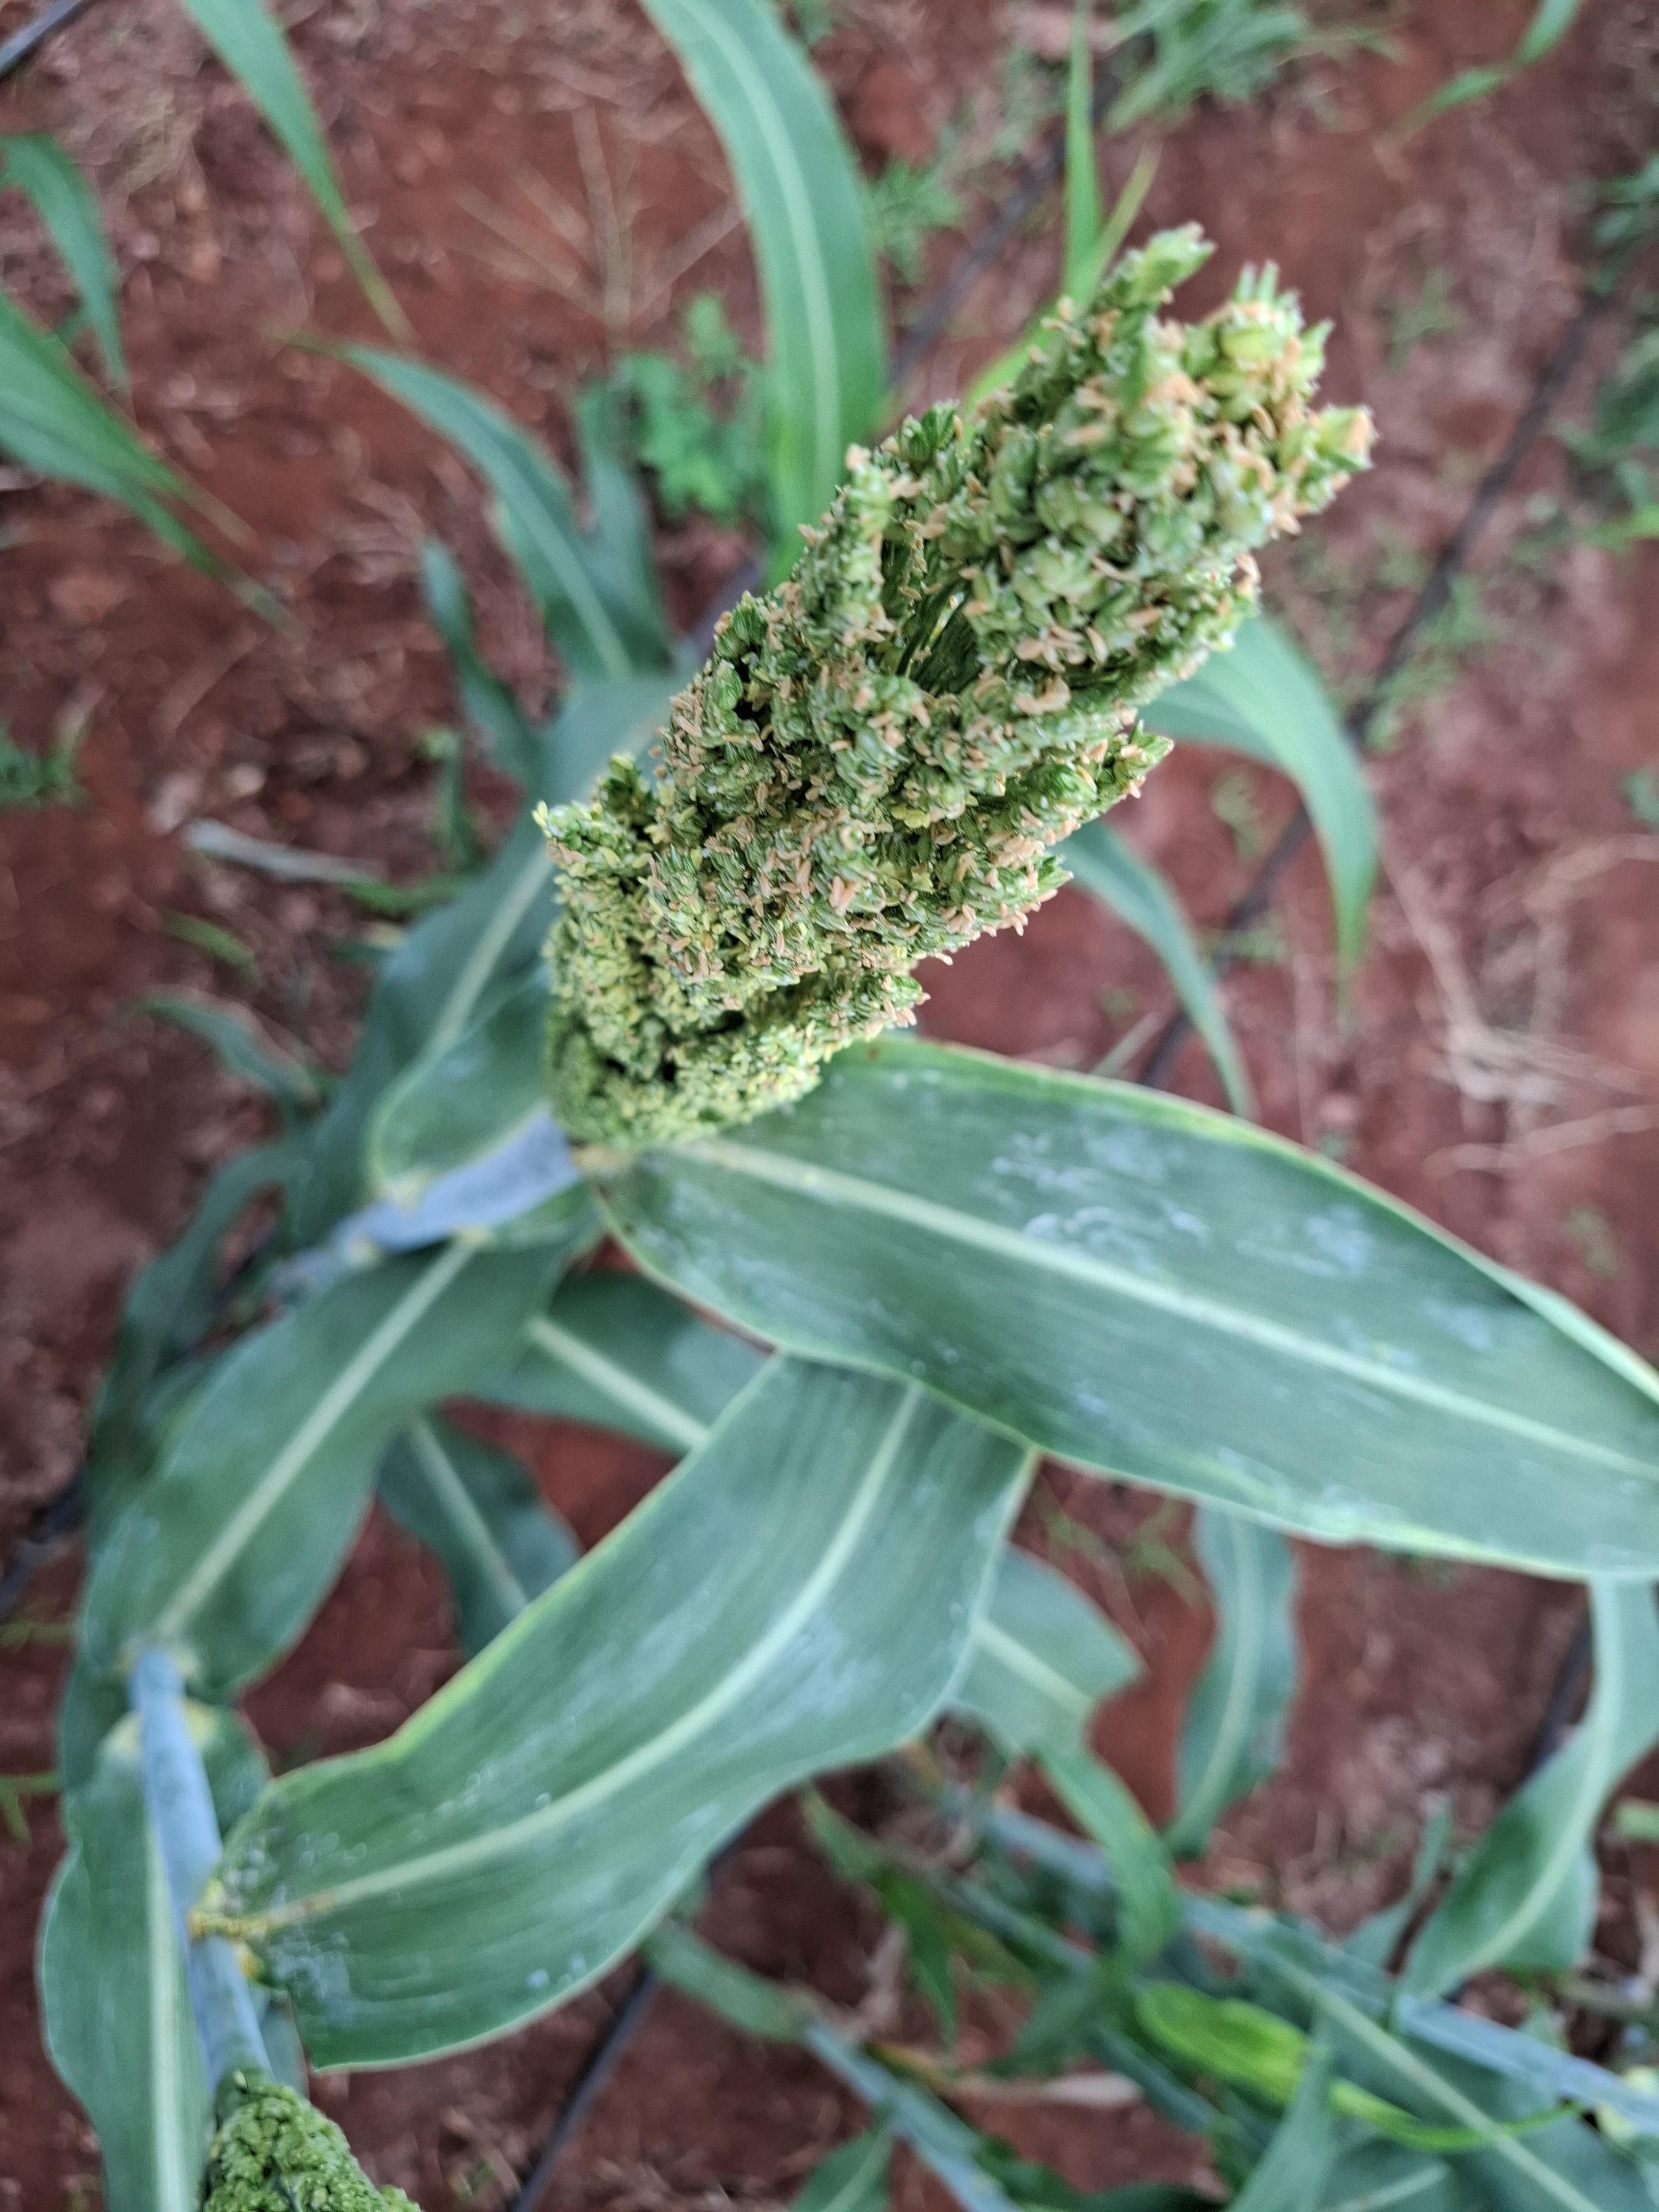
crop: sorghum
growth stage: flowering
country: Kenya
